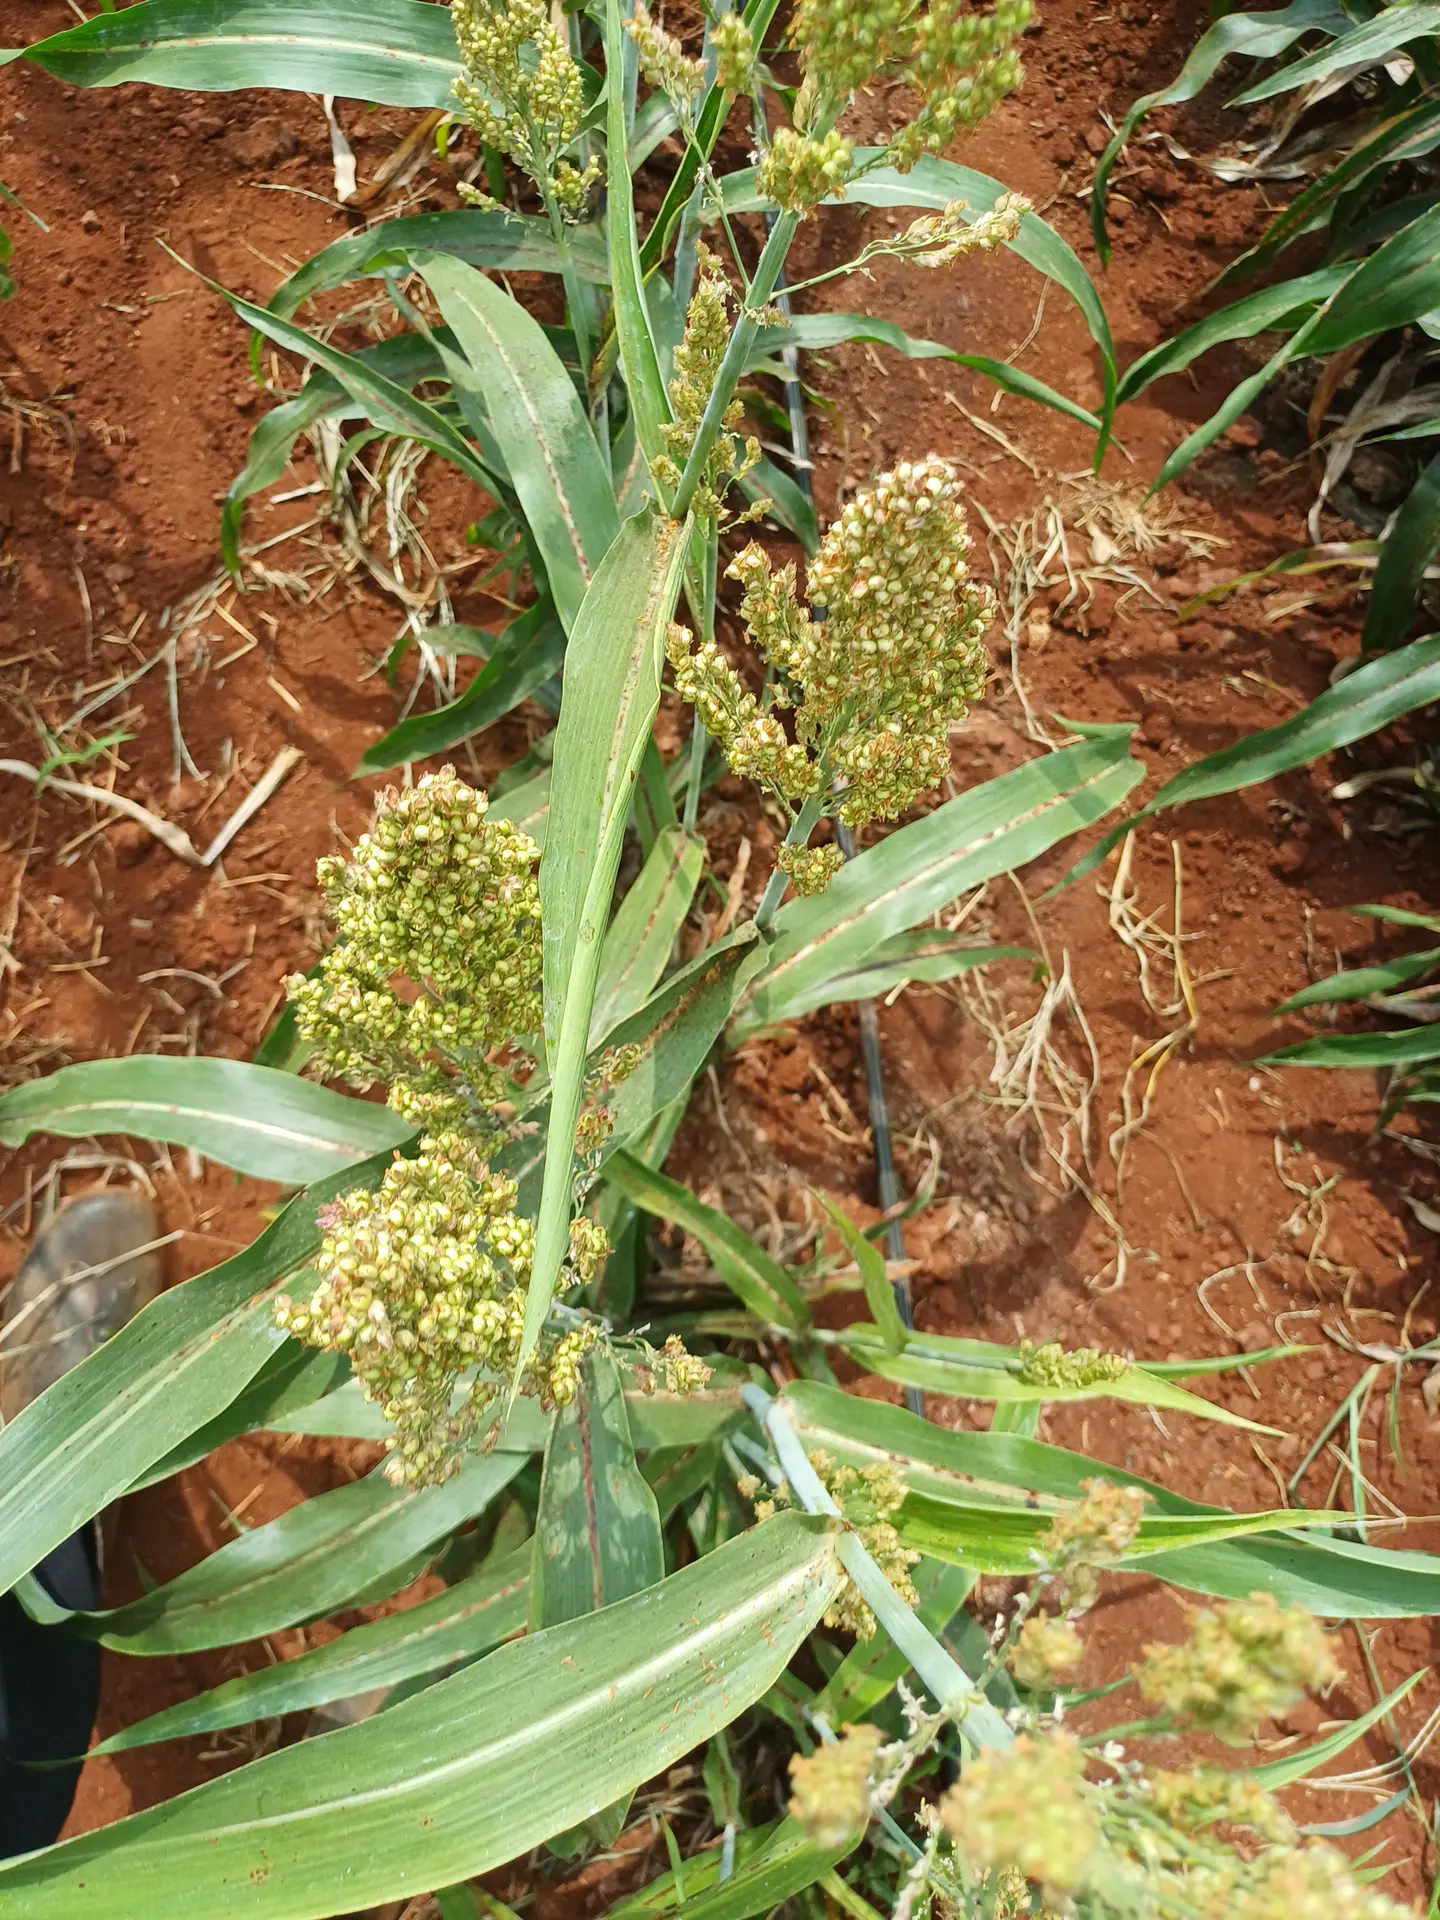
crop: sorghum
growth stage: filling grain
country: Kenya
